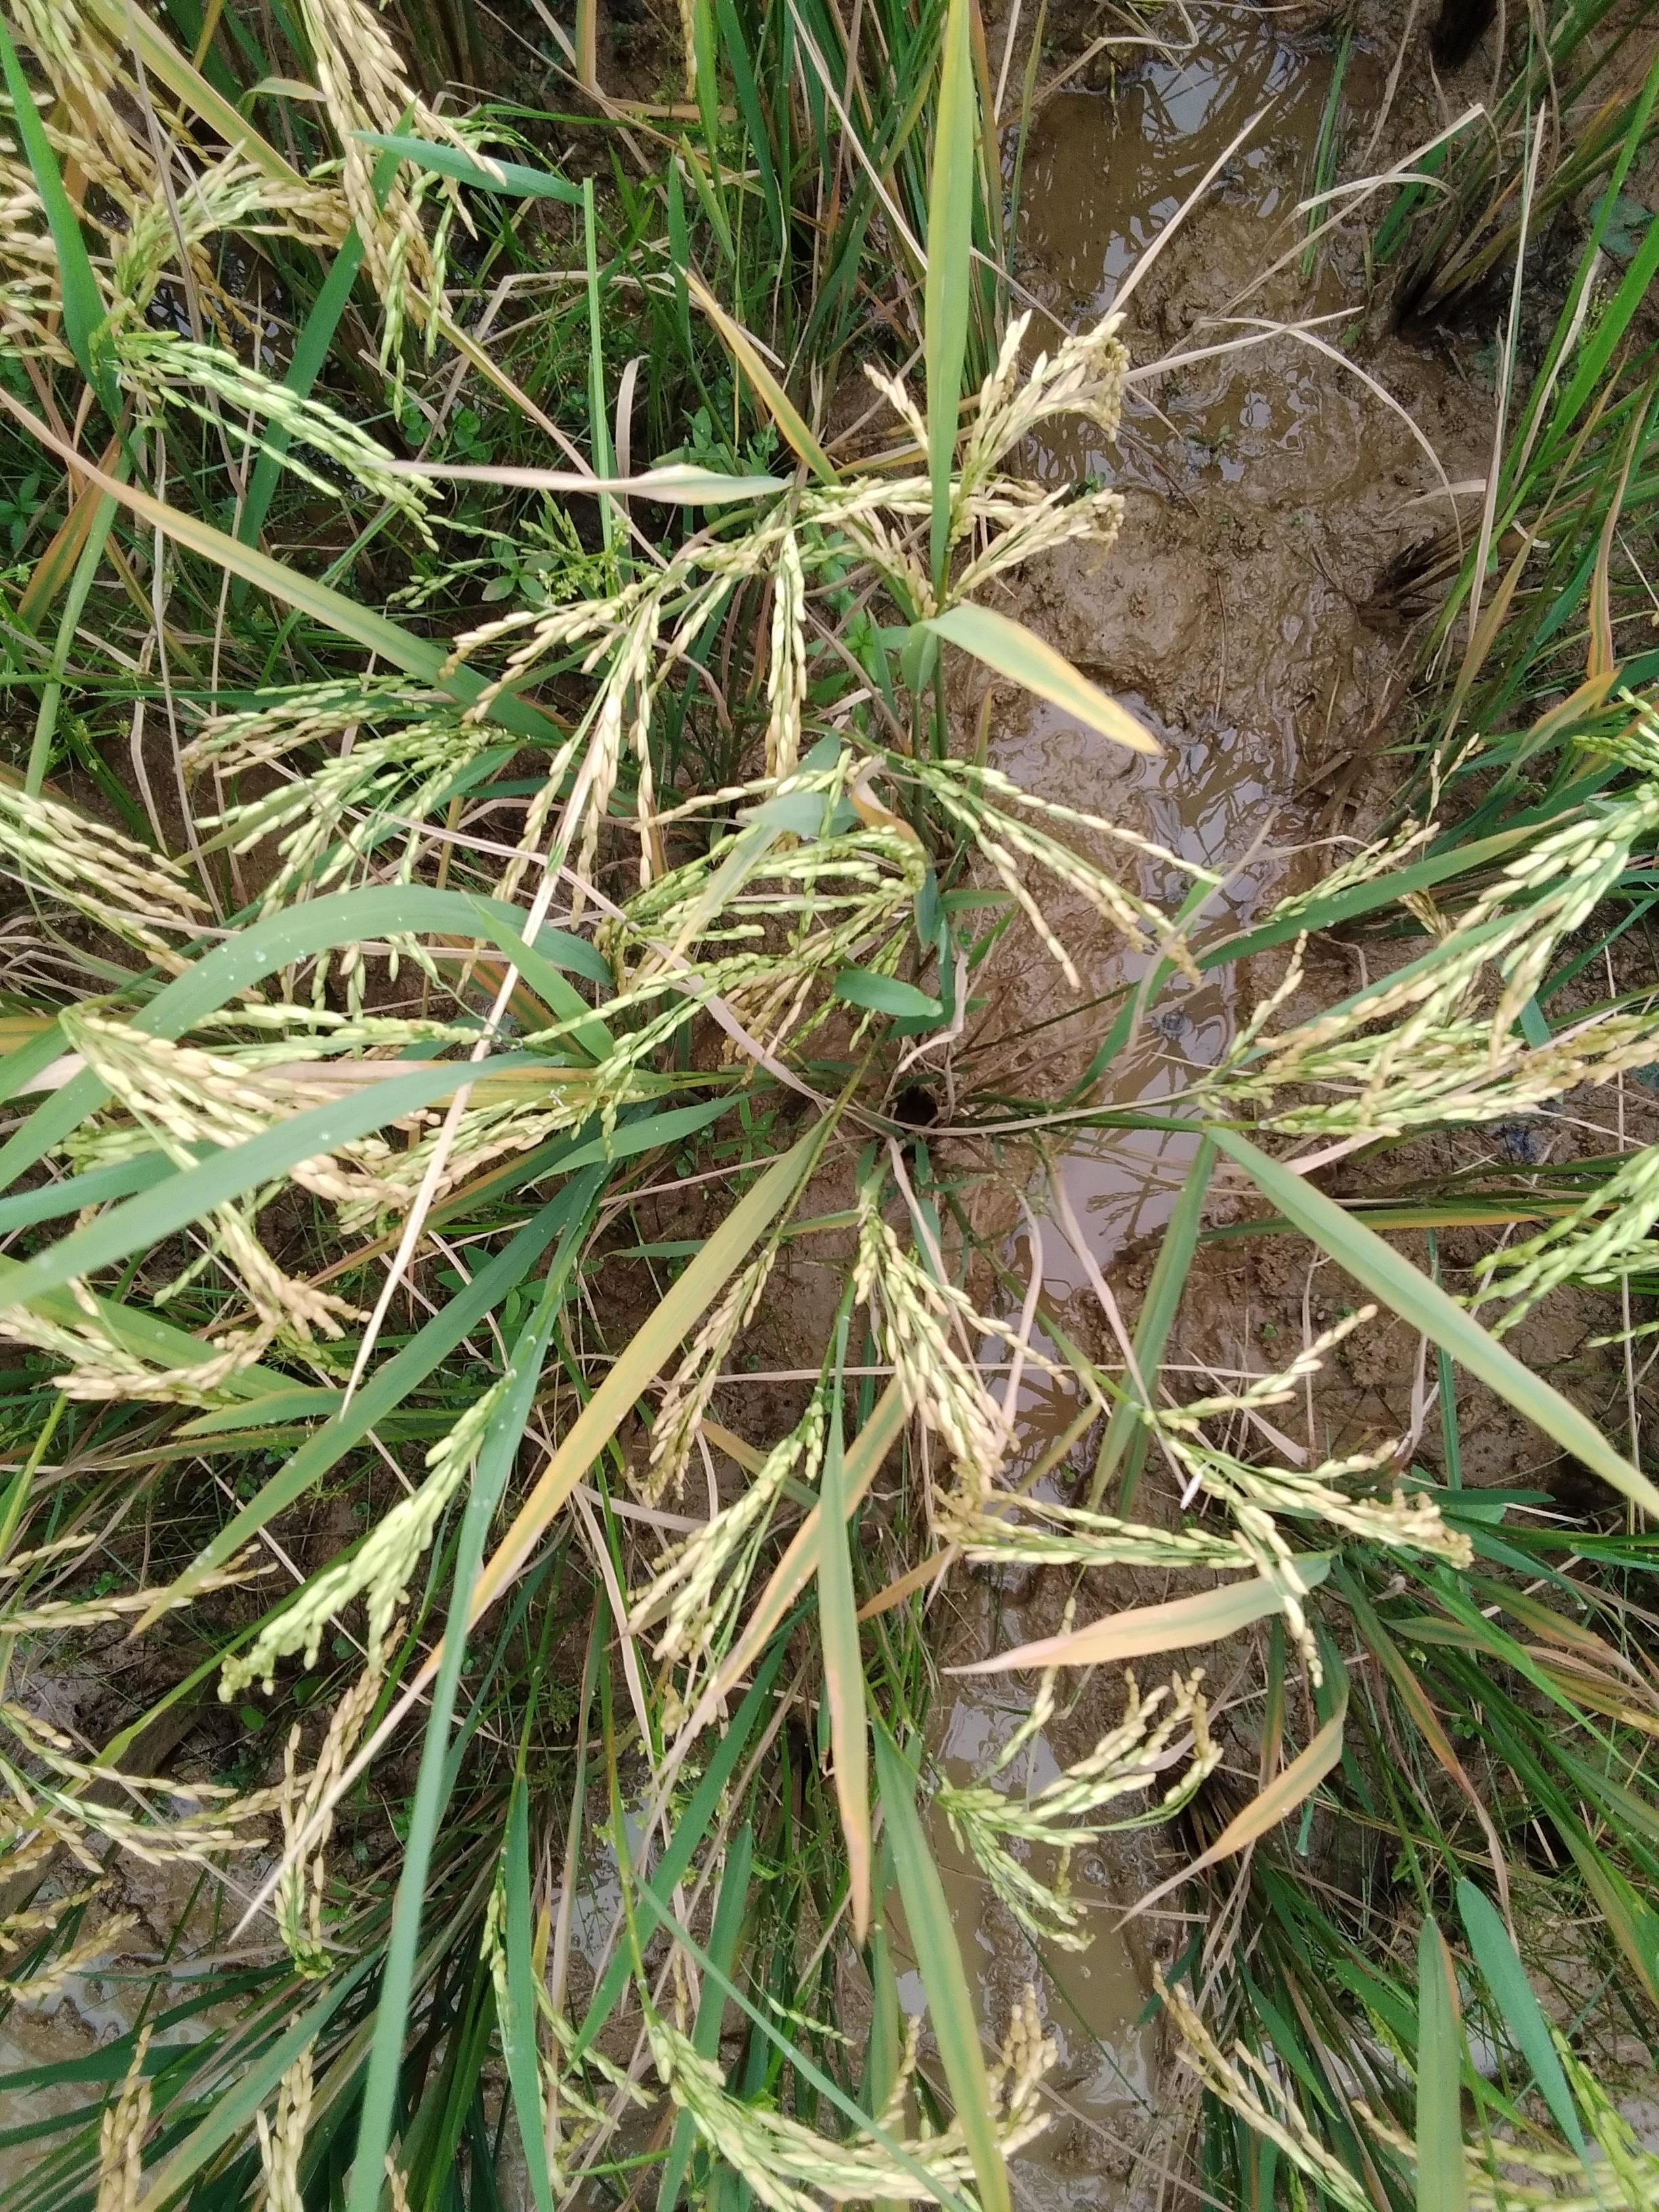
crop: rice
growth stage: ripening
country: Nigeria
